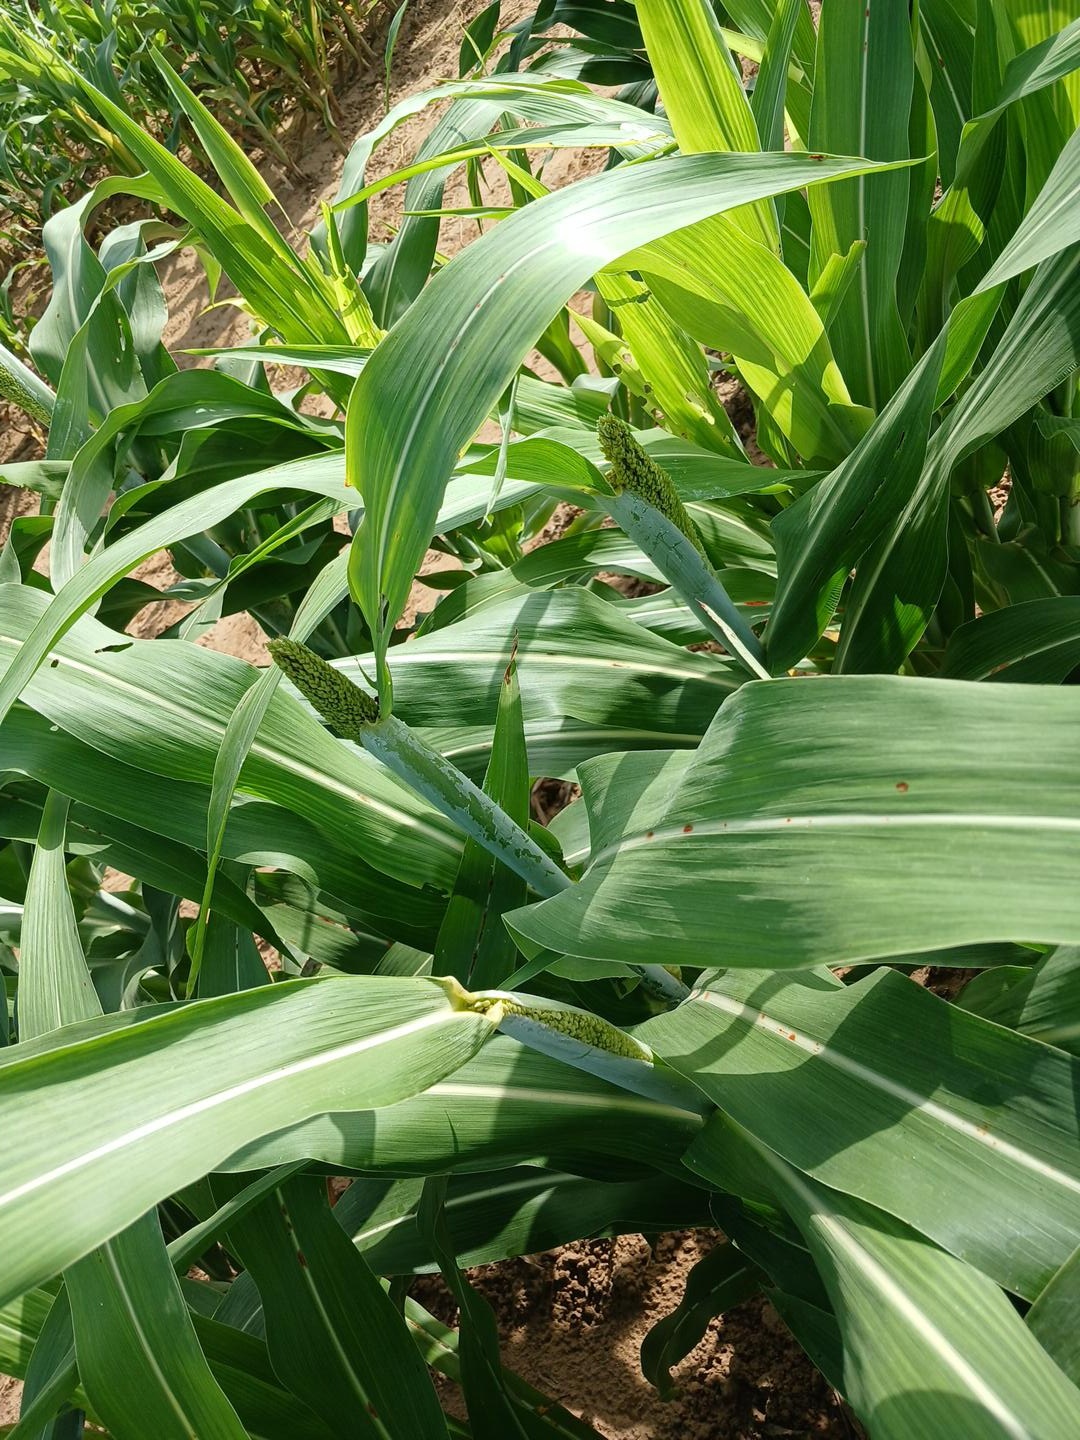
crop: sorghum
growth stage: heading tuber
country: Senegal
